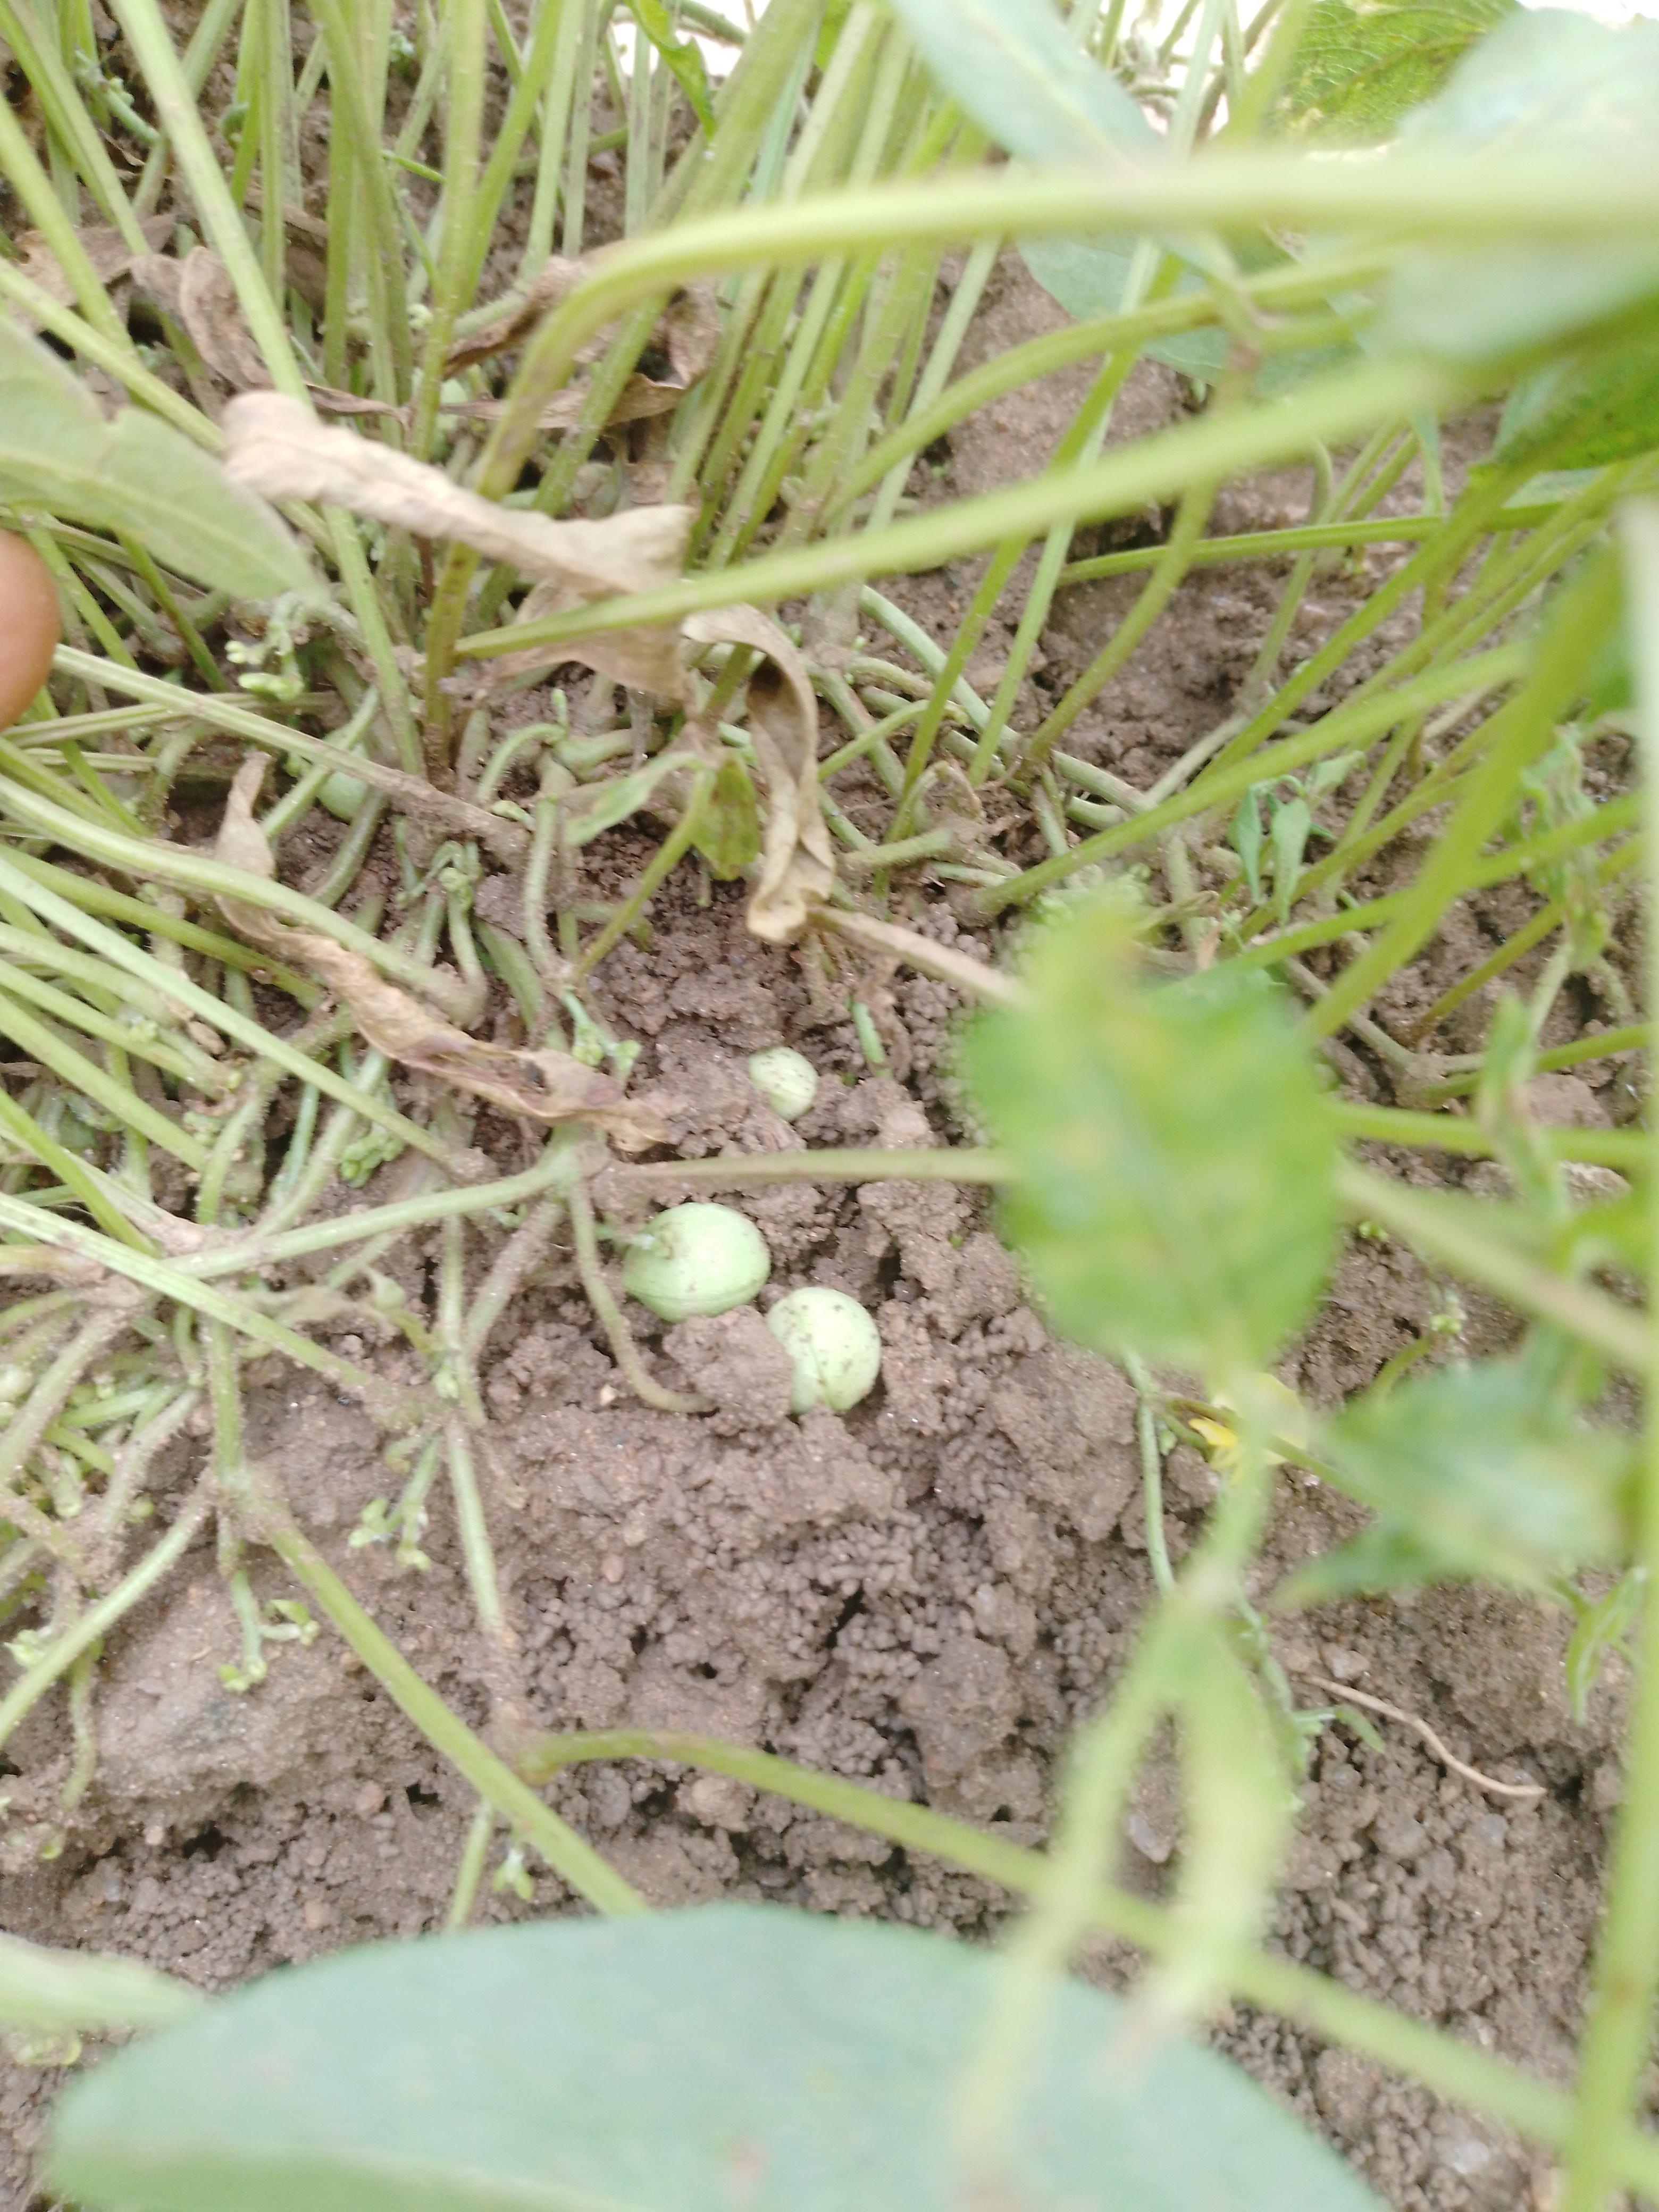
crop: common bean
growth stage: pegging
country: Malawi
